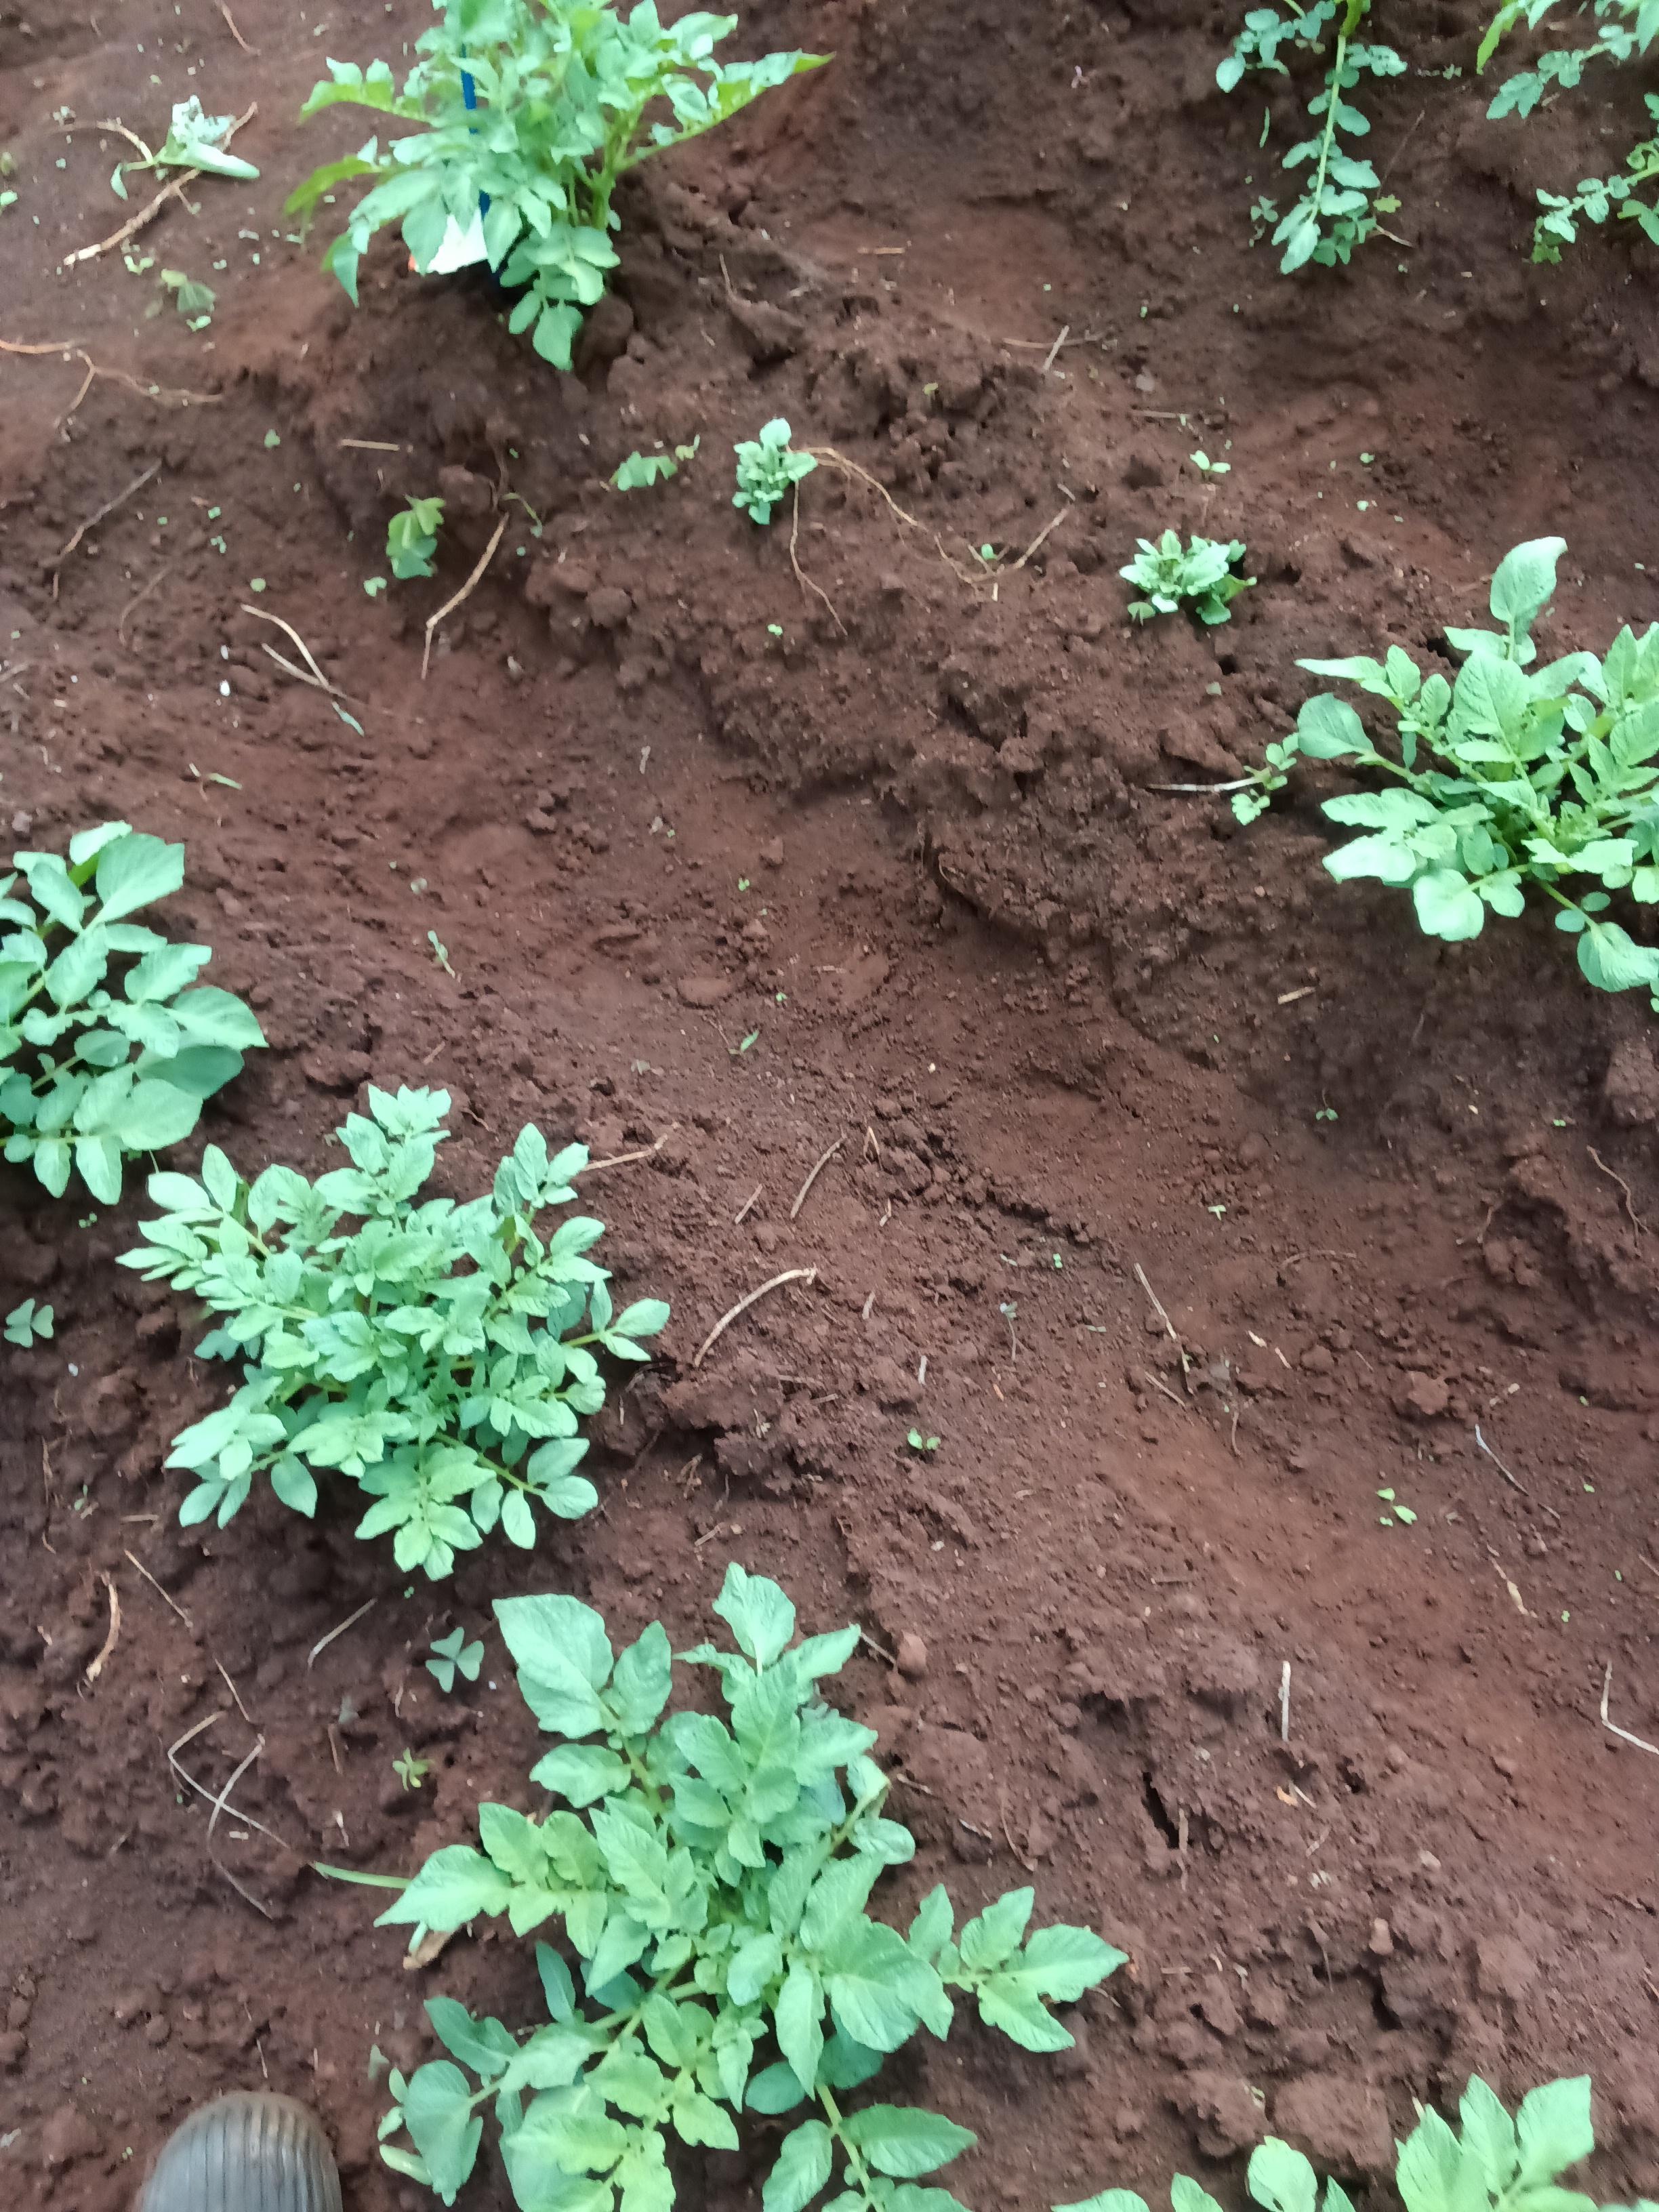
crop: potato
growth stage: vegetative
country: Kenya
